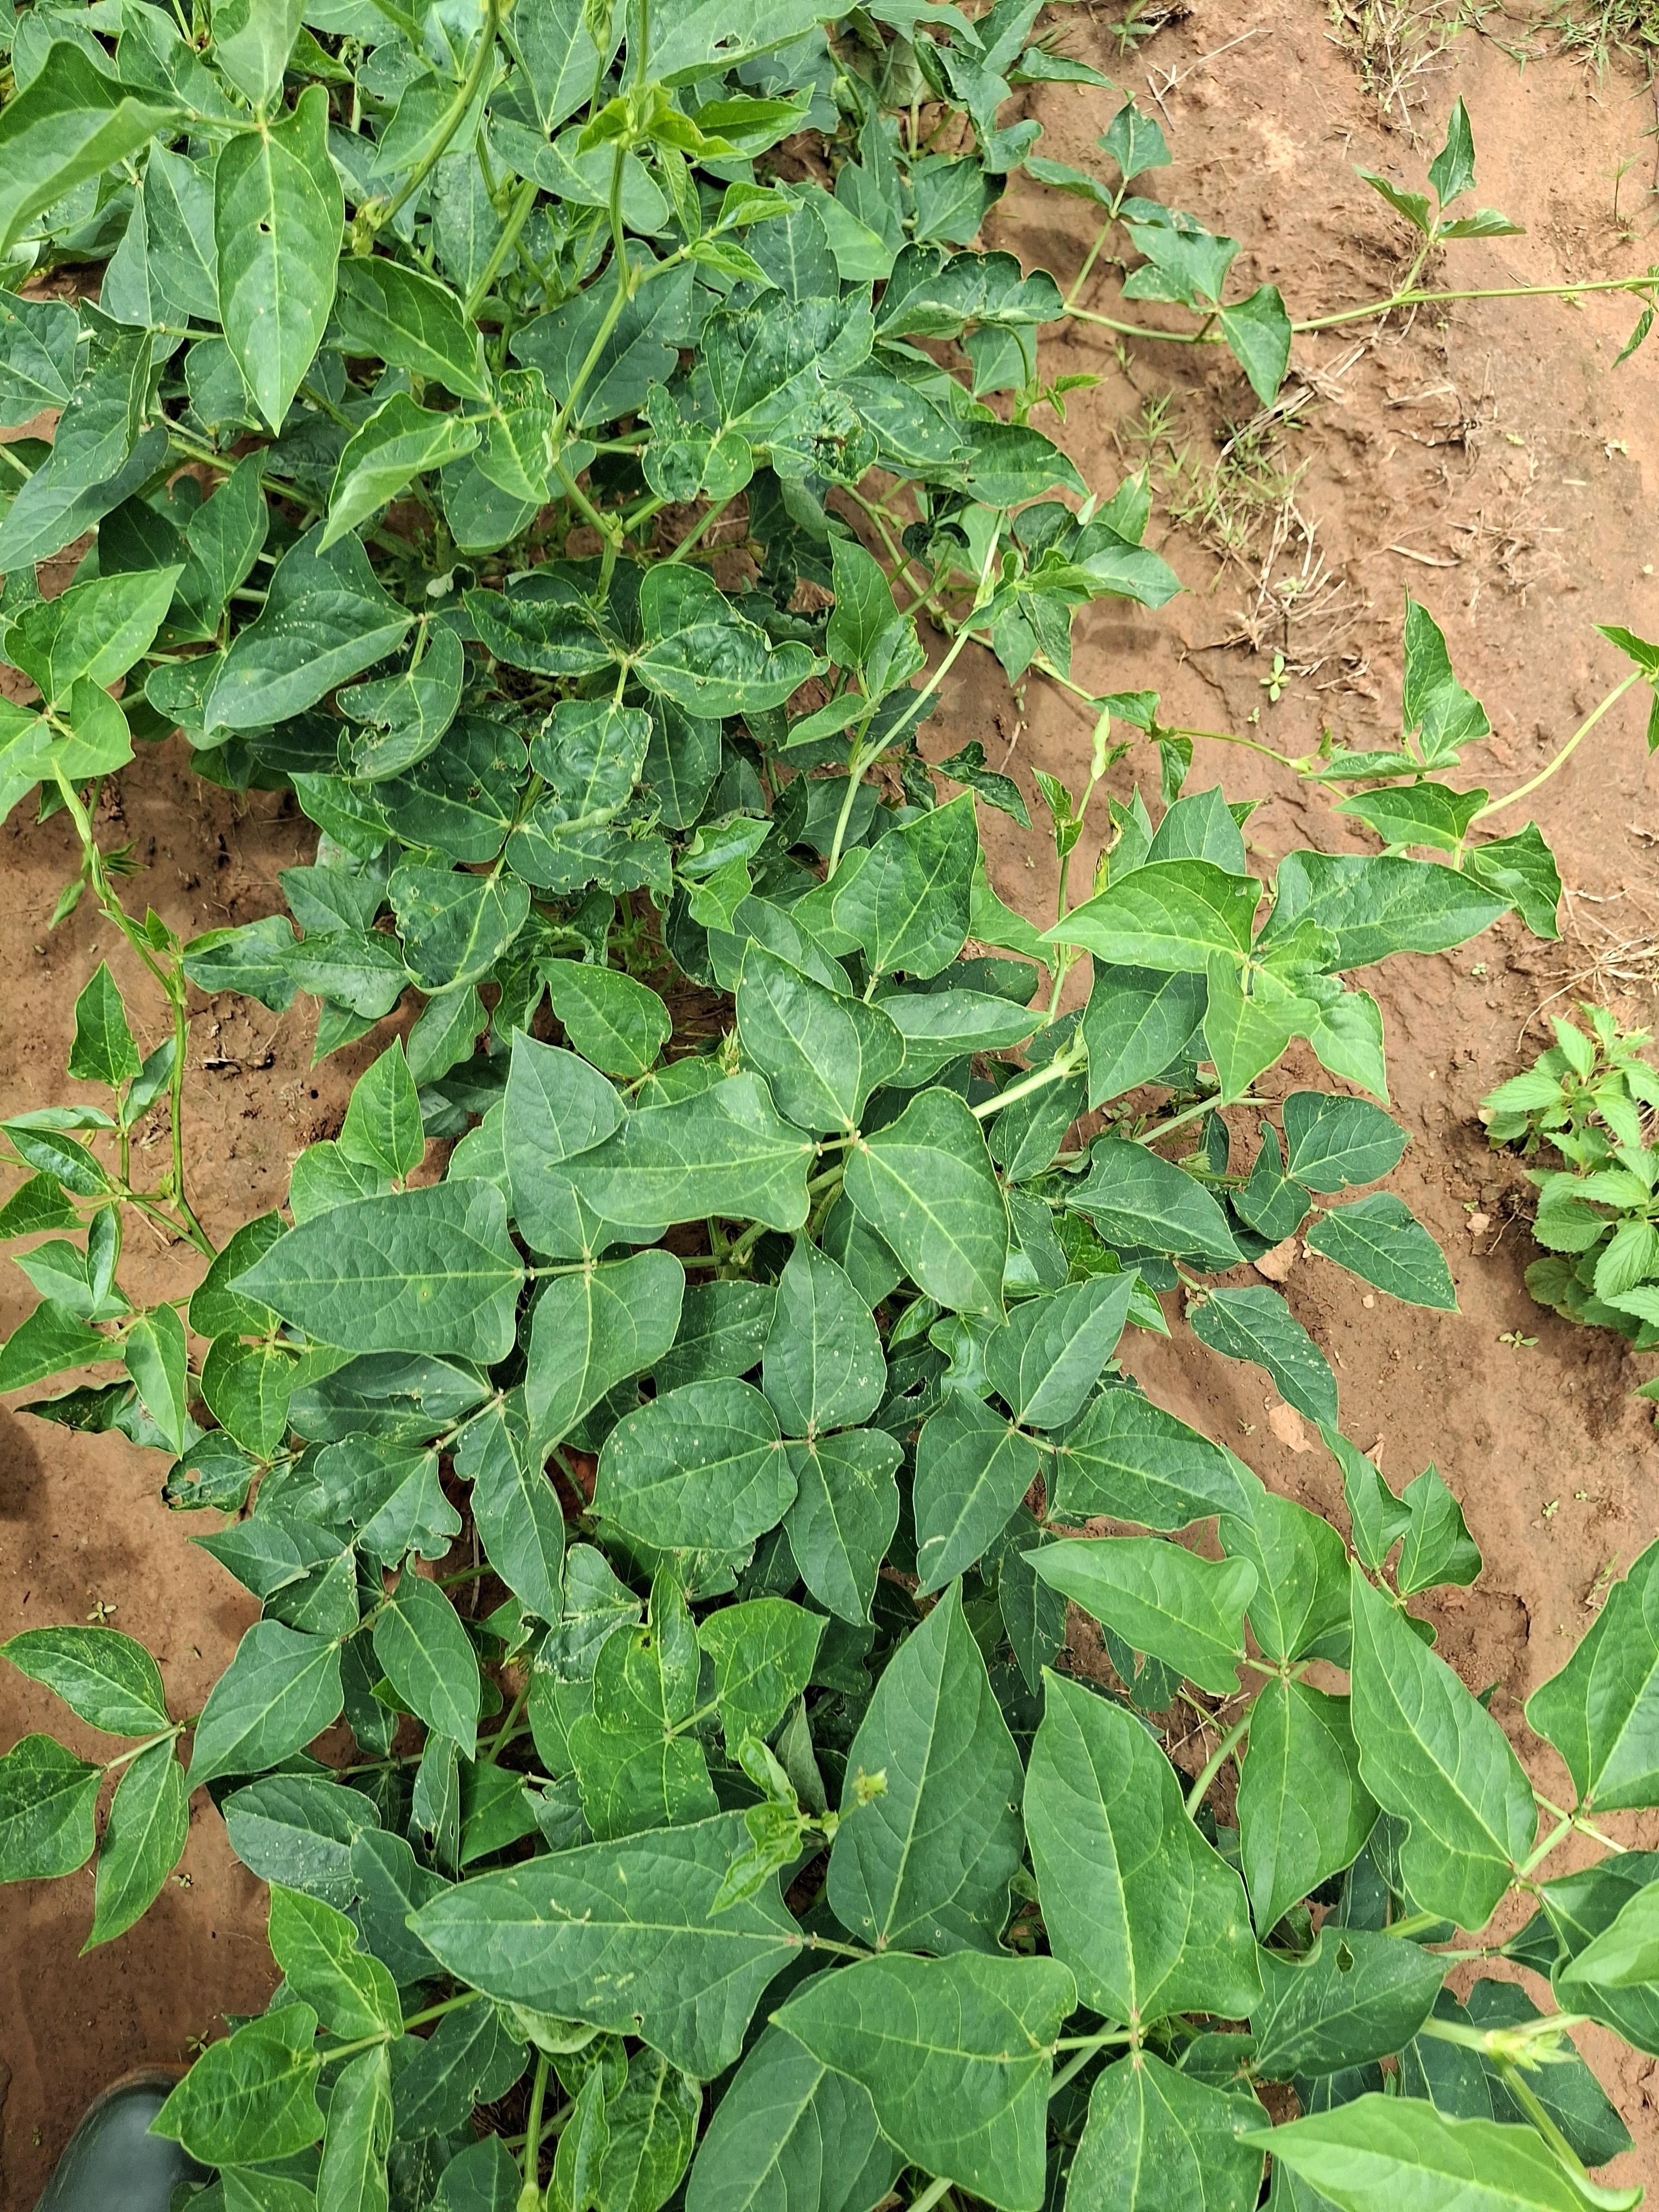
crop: cowpea
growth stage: flowering
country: Nigeria
